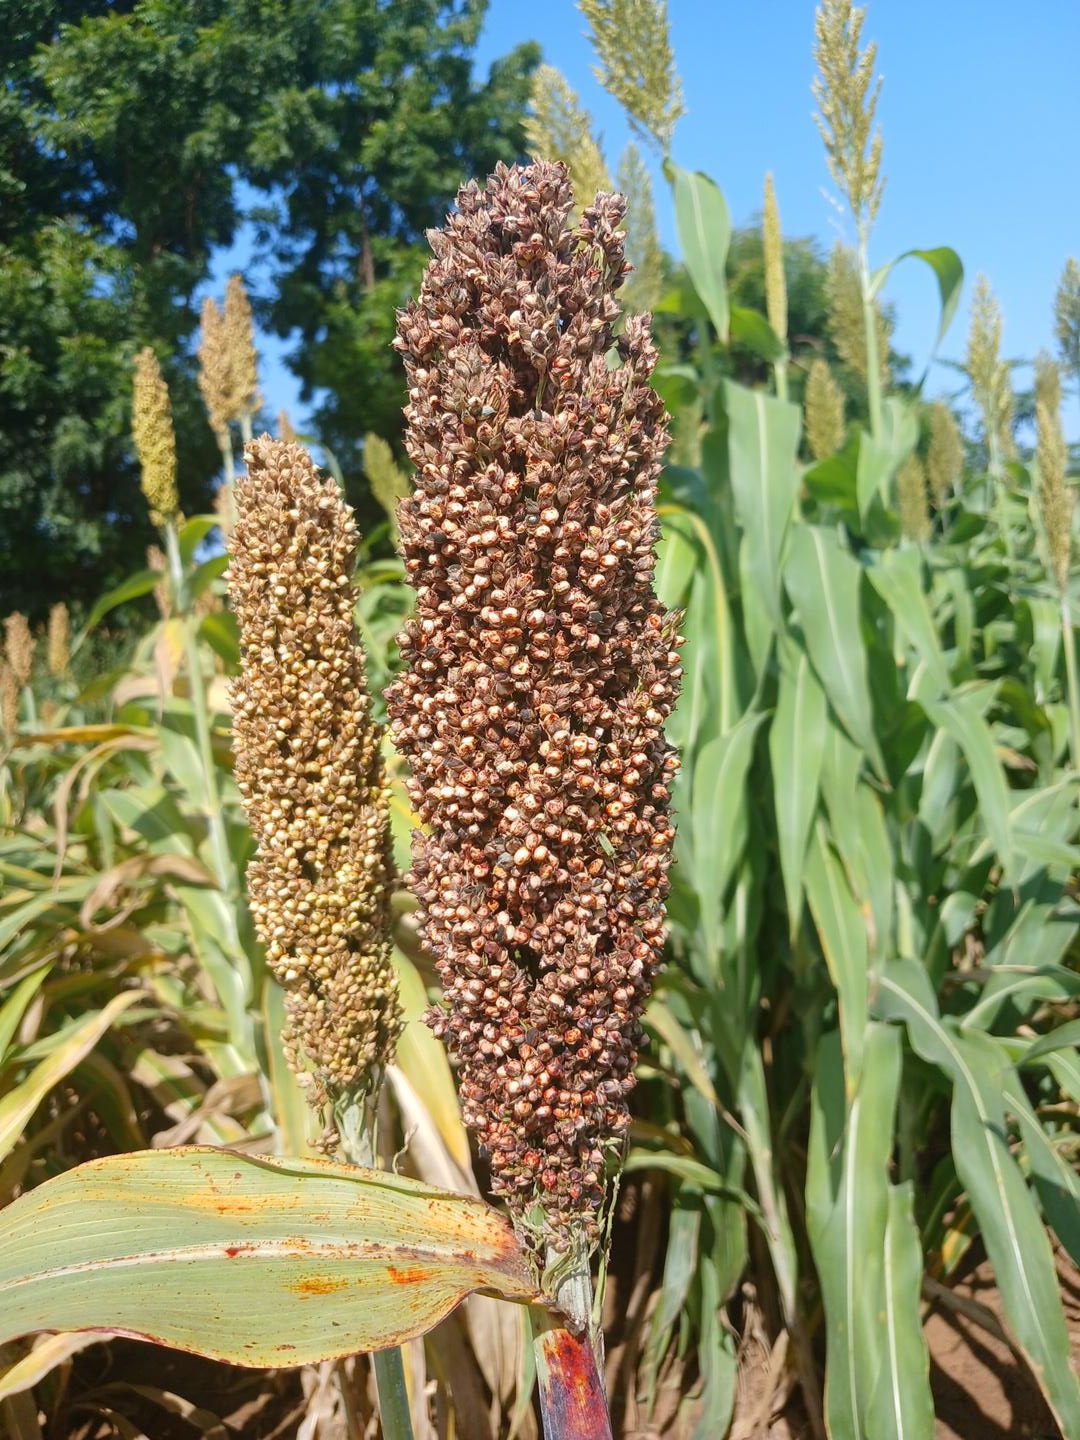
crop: sorghum
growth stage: maturity
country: Senegal
